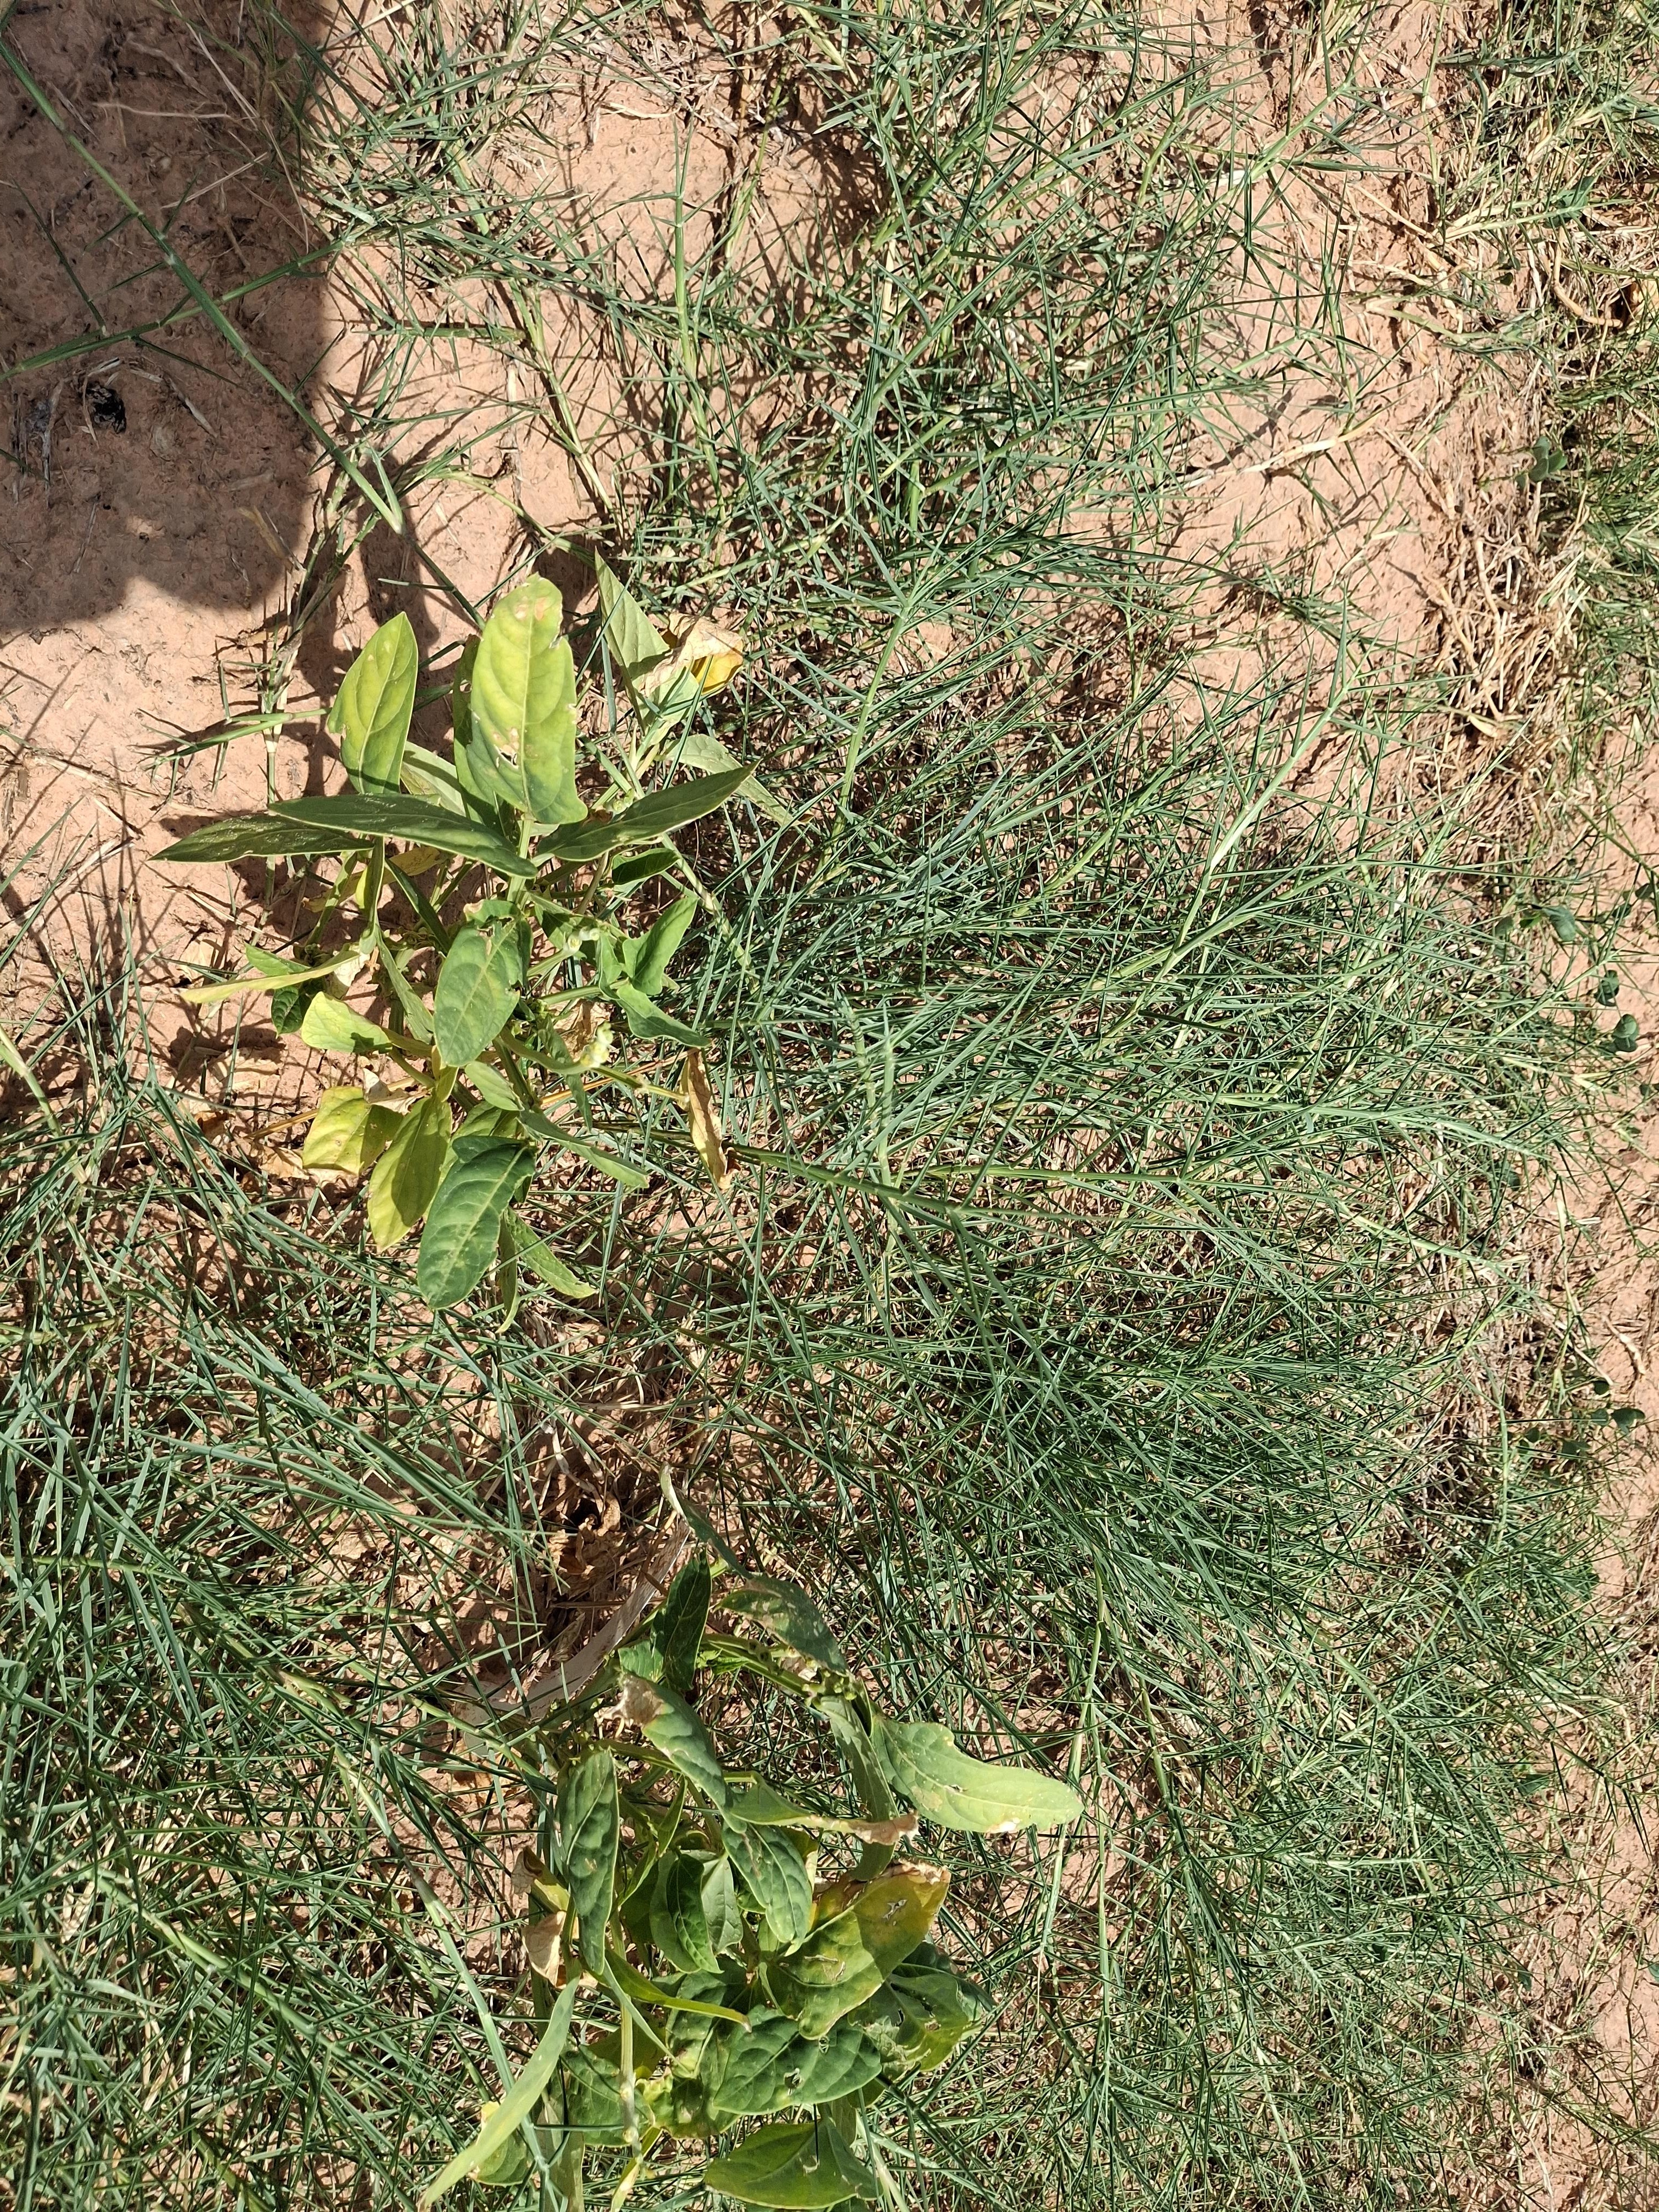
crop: cowpea
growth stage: harvest maturity
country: Nigeria
